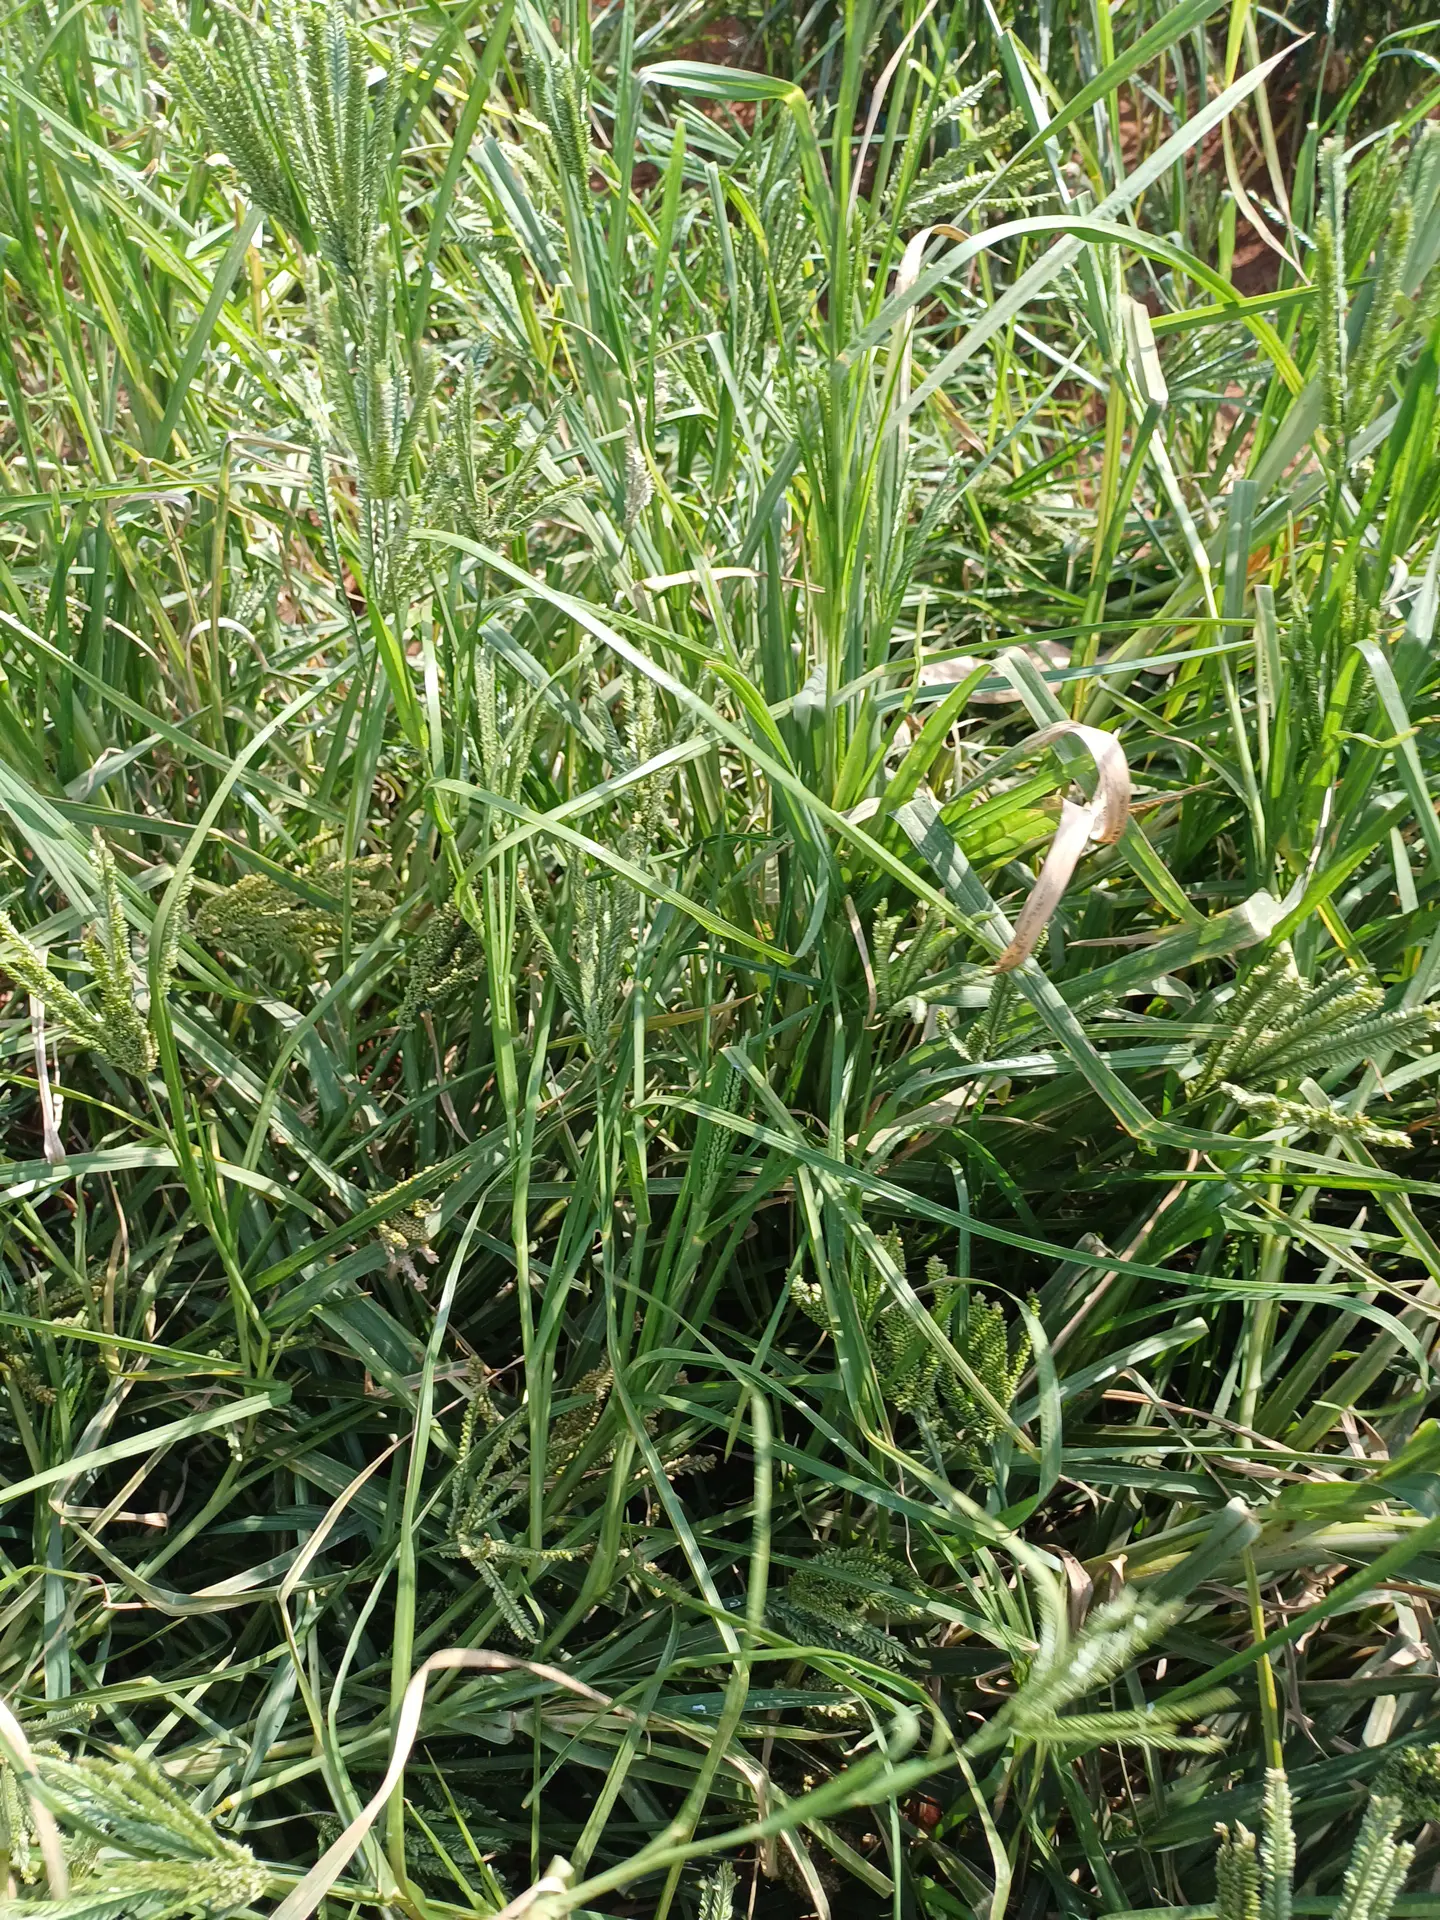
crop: finger millet
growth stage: filling grain
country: Kenya
